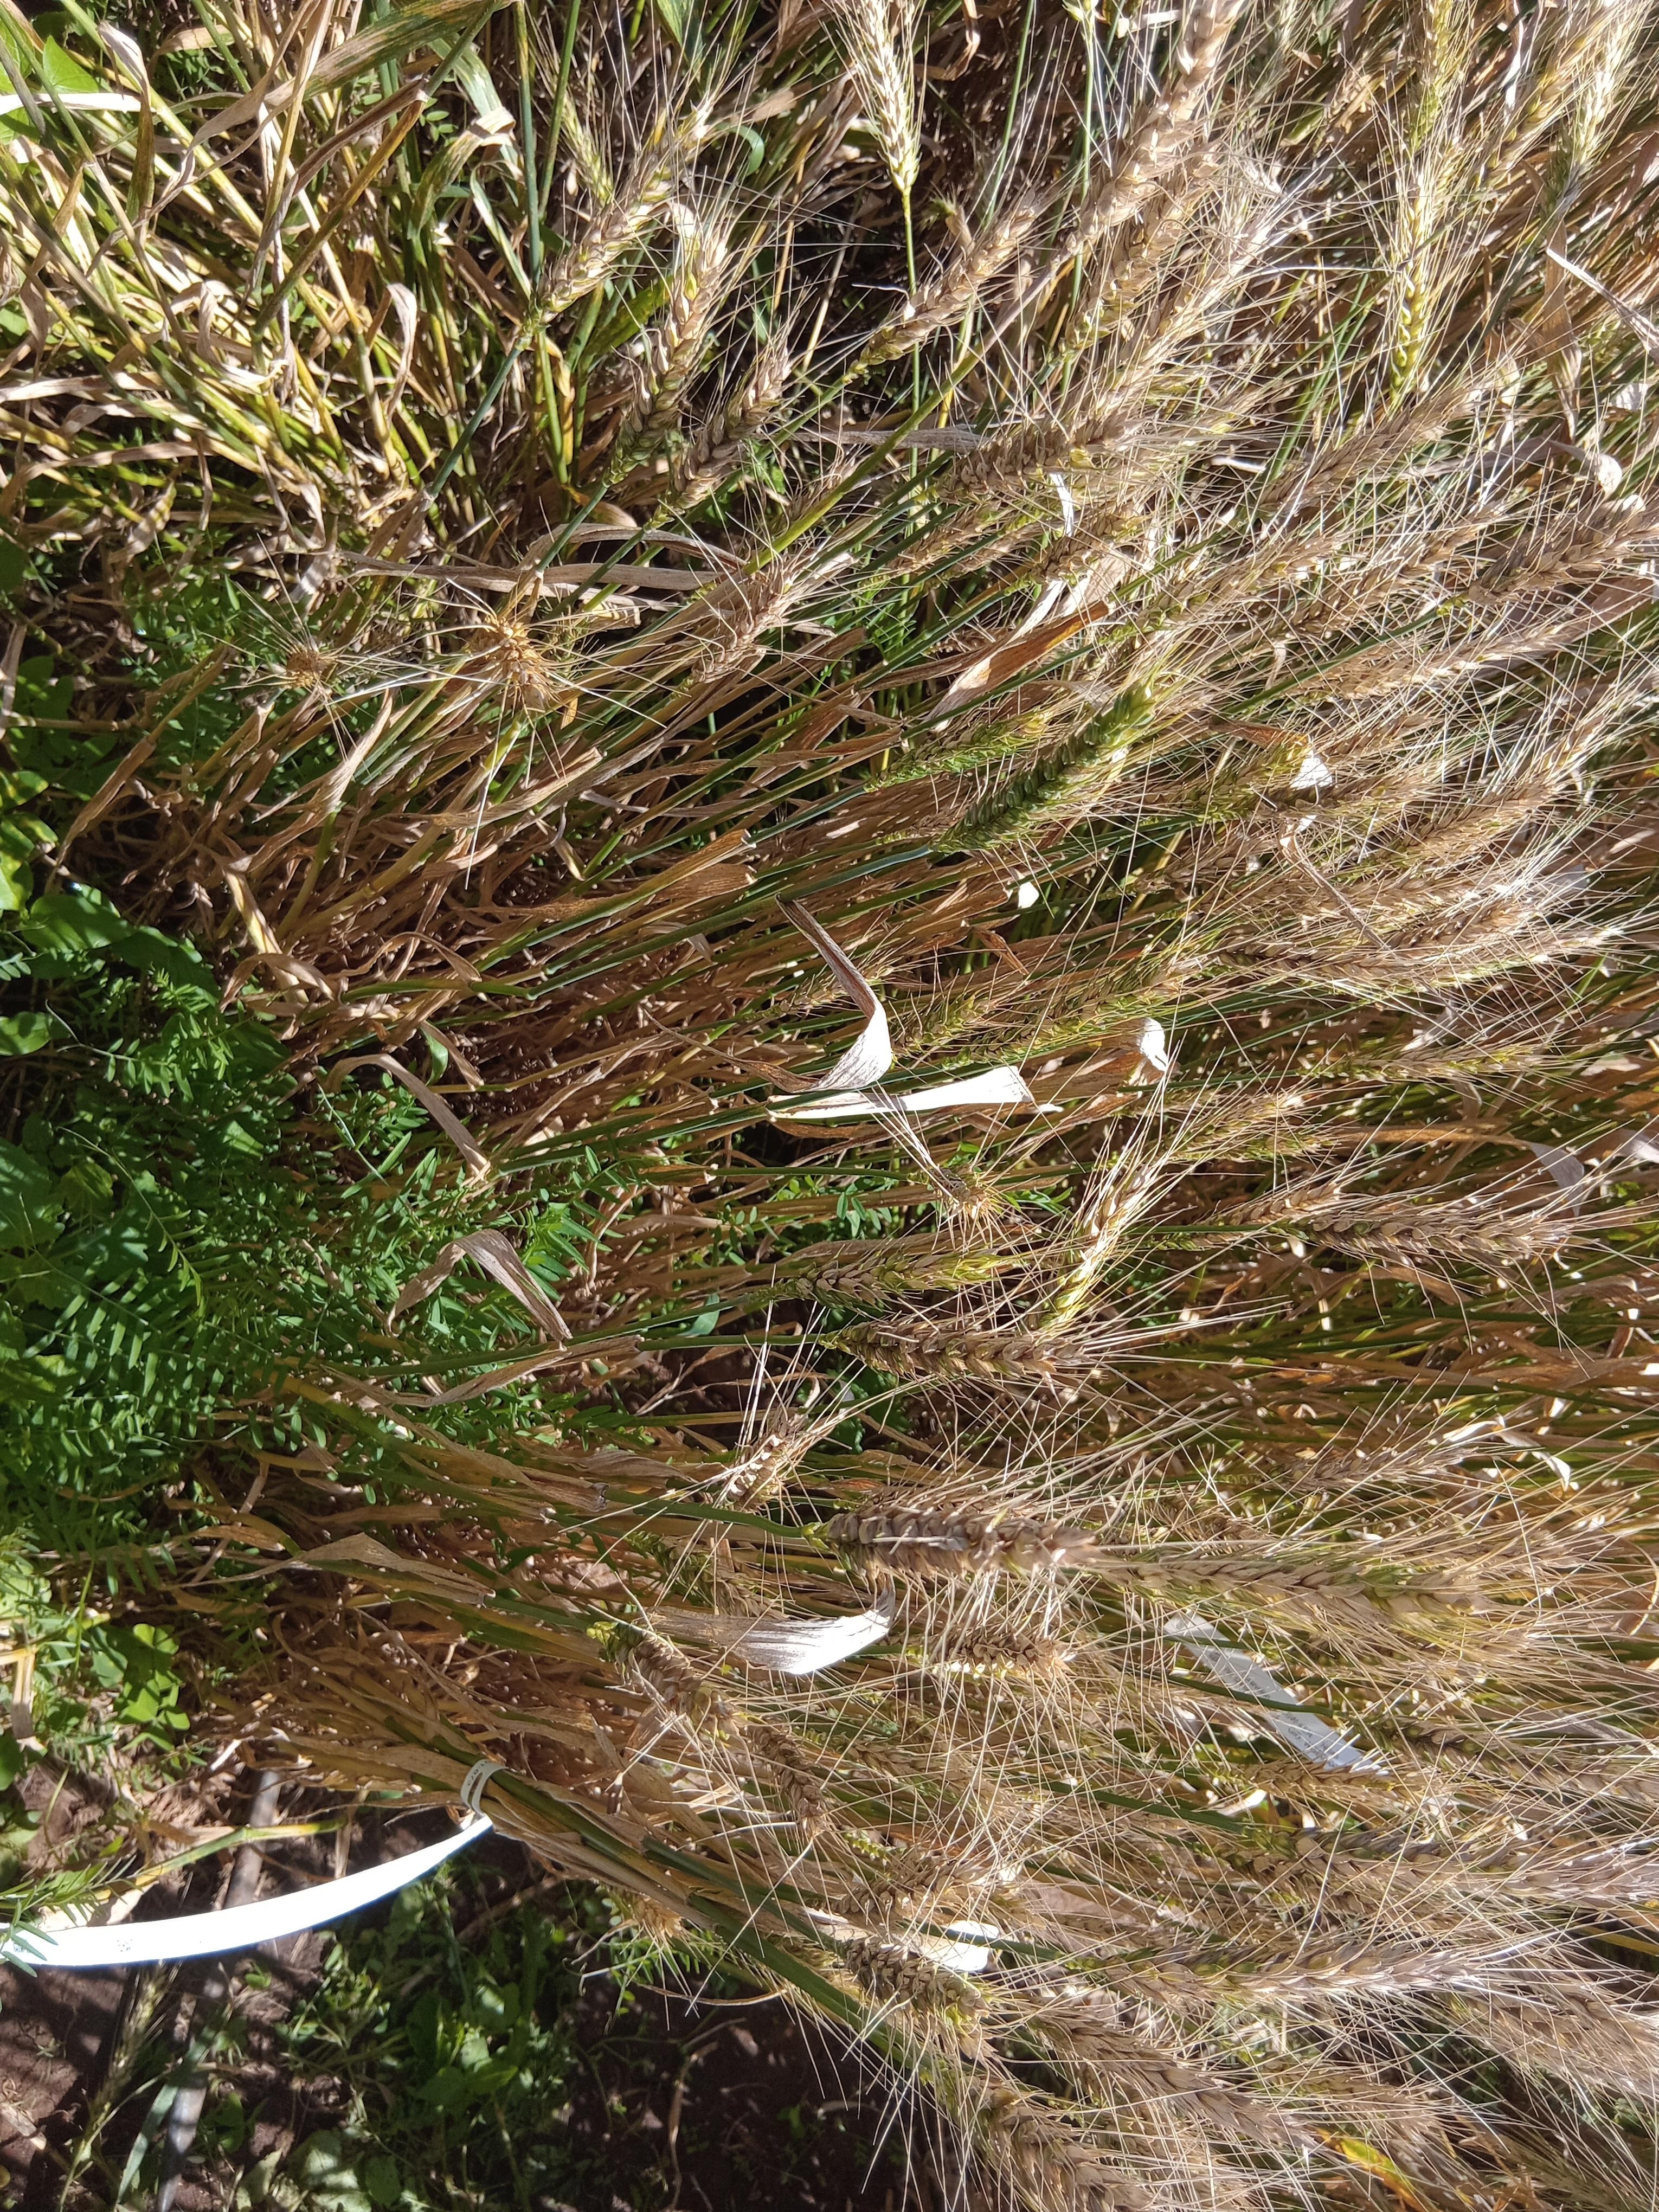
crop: wheat
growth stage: maturity
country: Kenya
